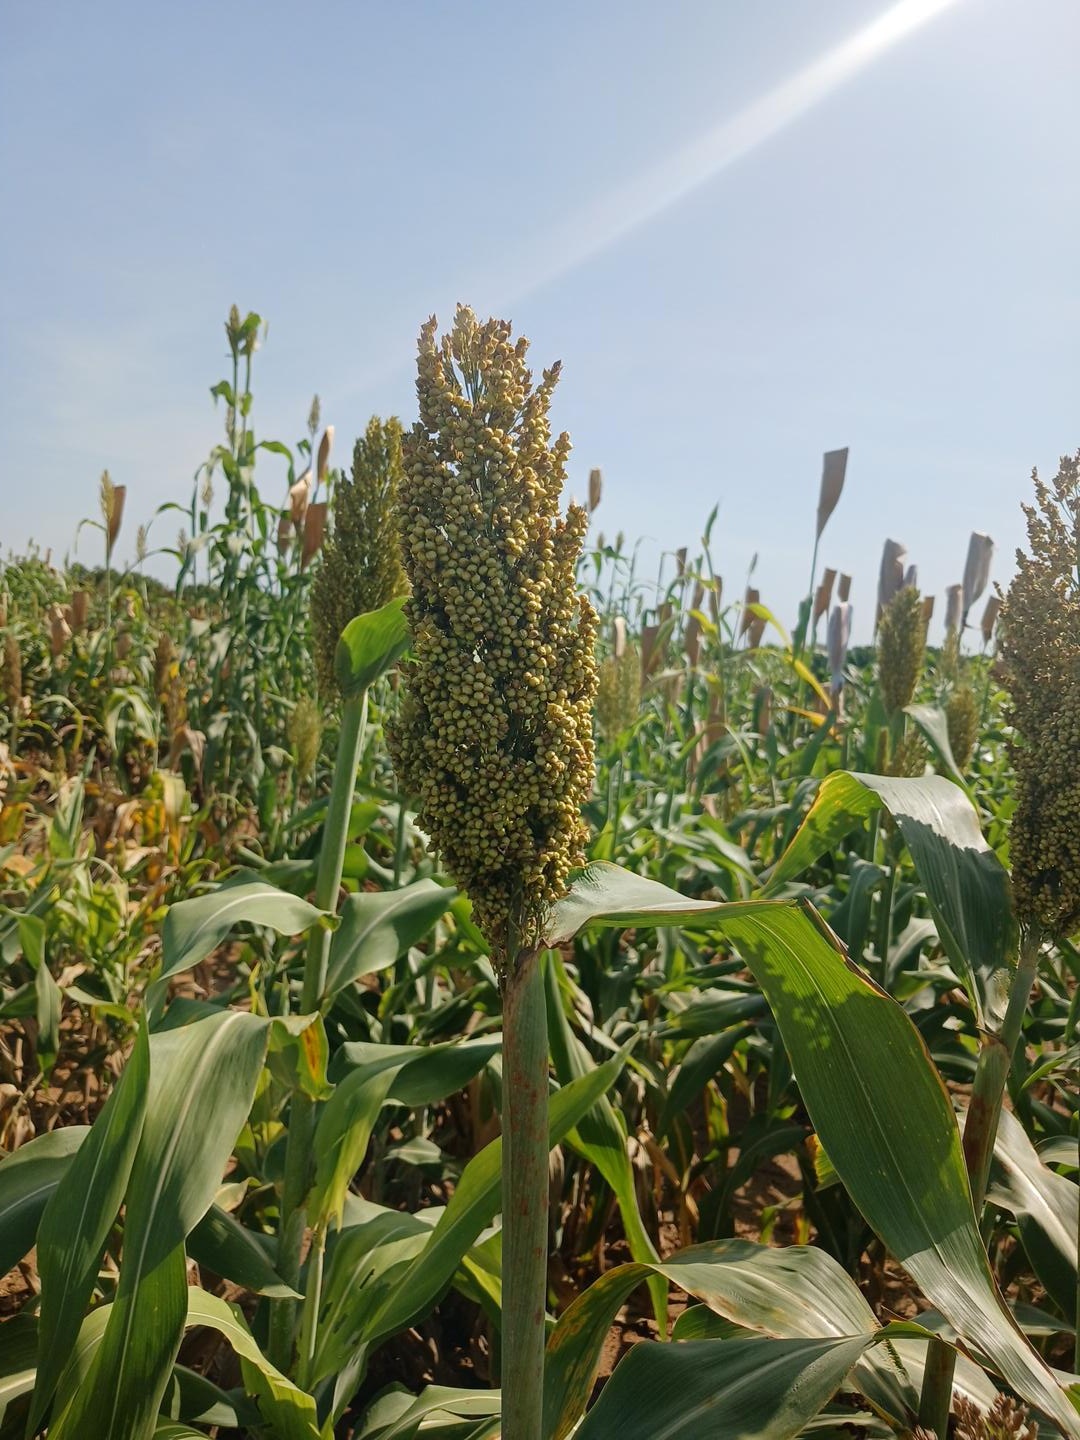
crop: sorghum
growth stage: filling grain
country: Senegal
